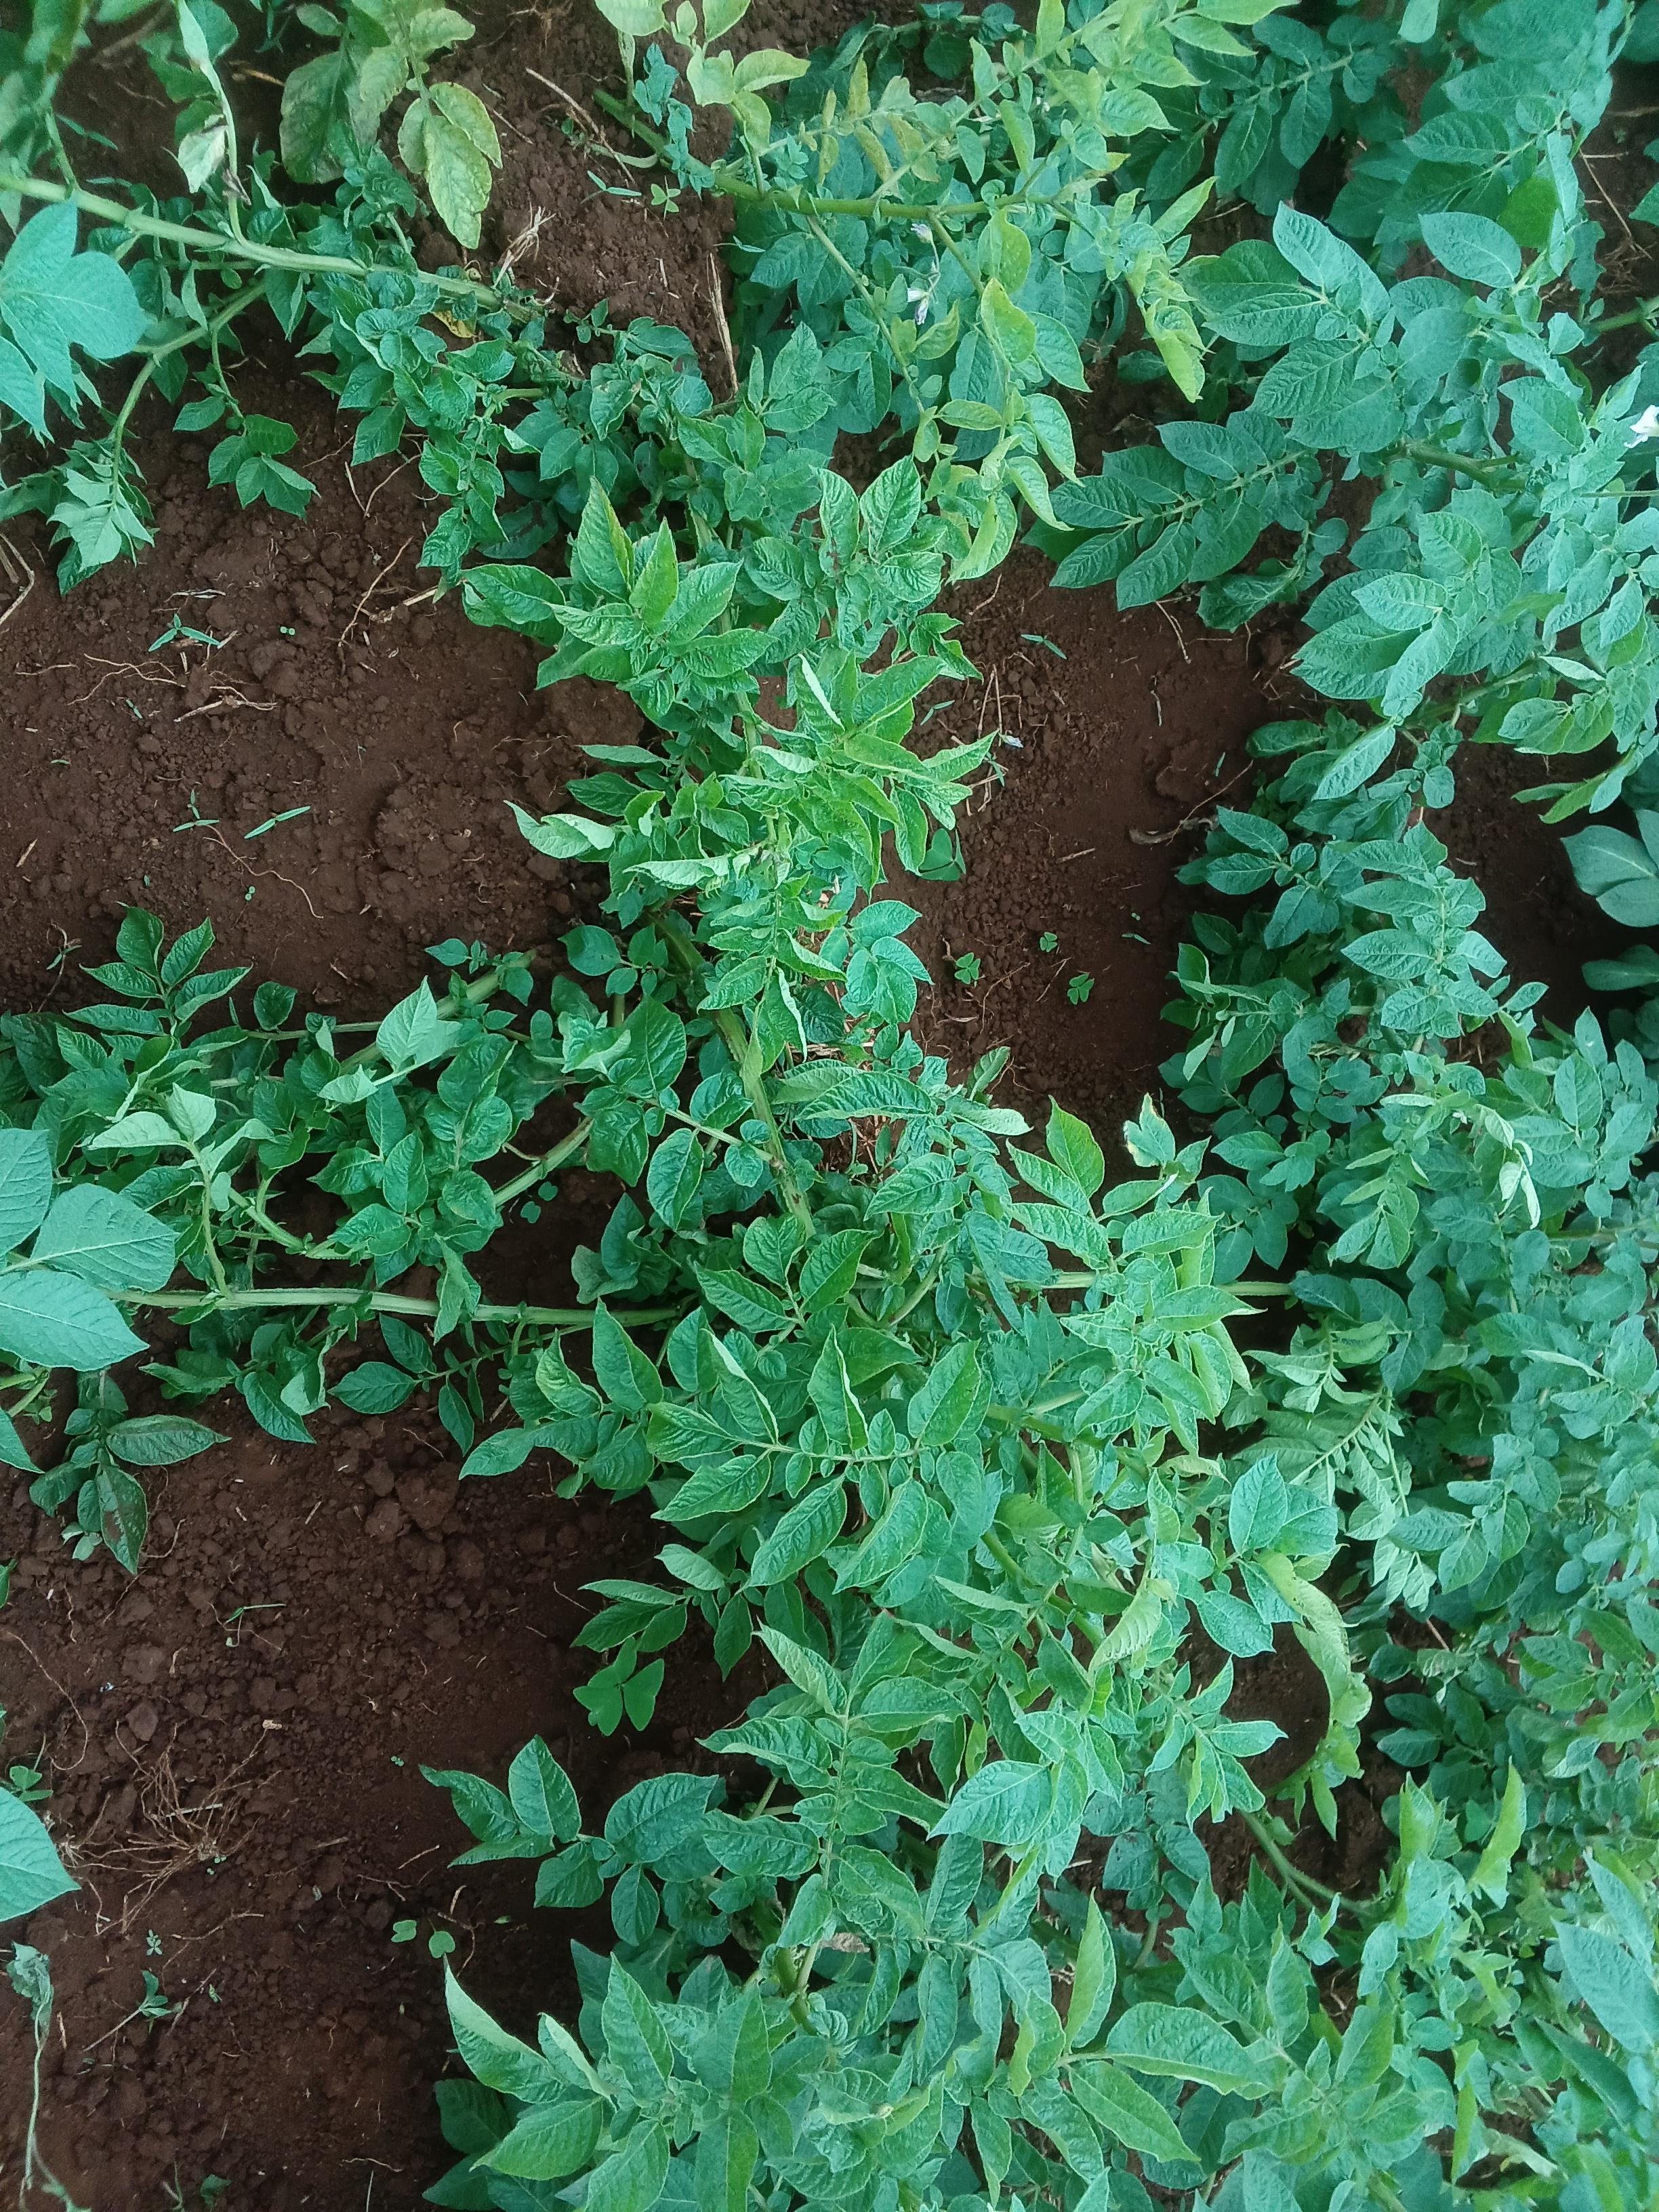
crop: potato
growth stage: flowering
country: Kenya
